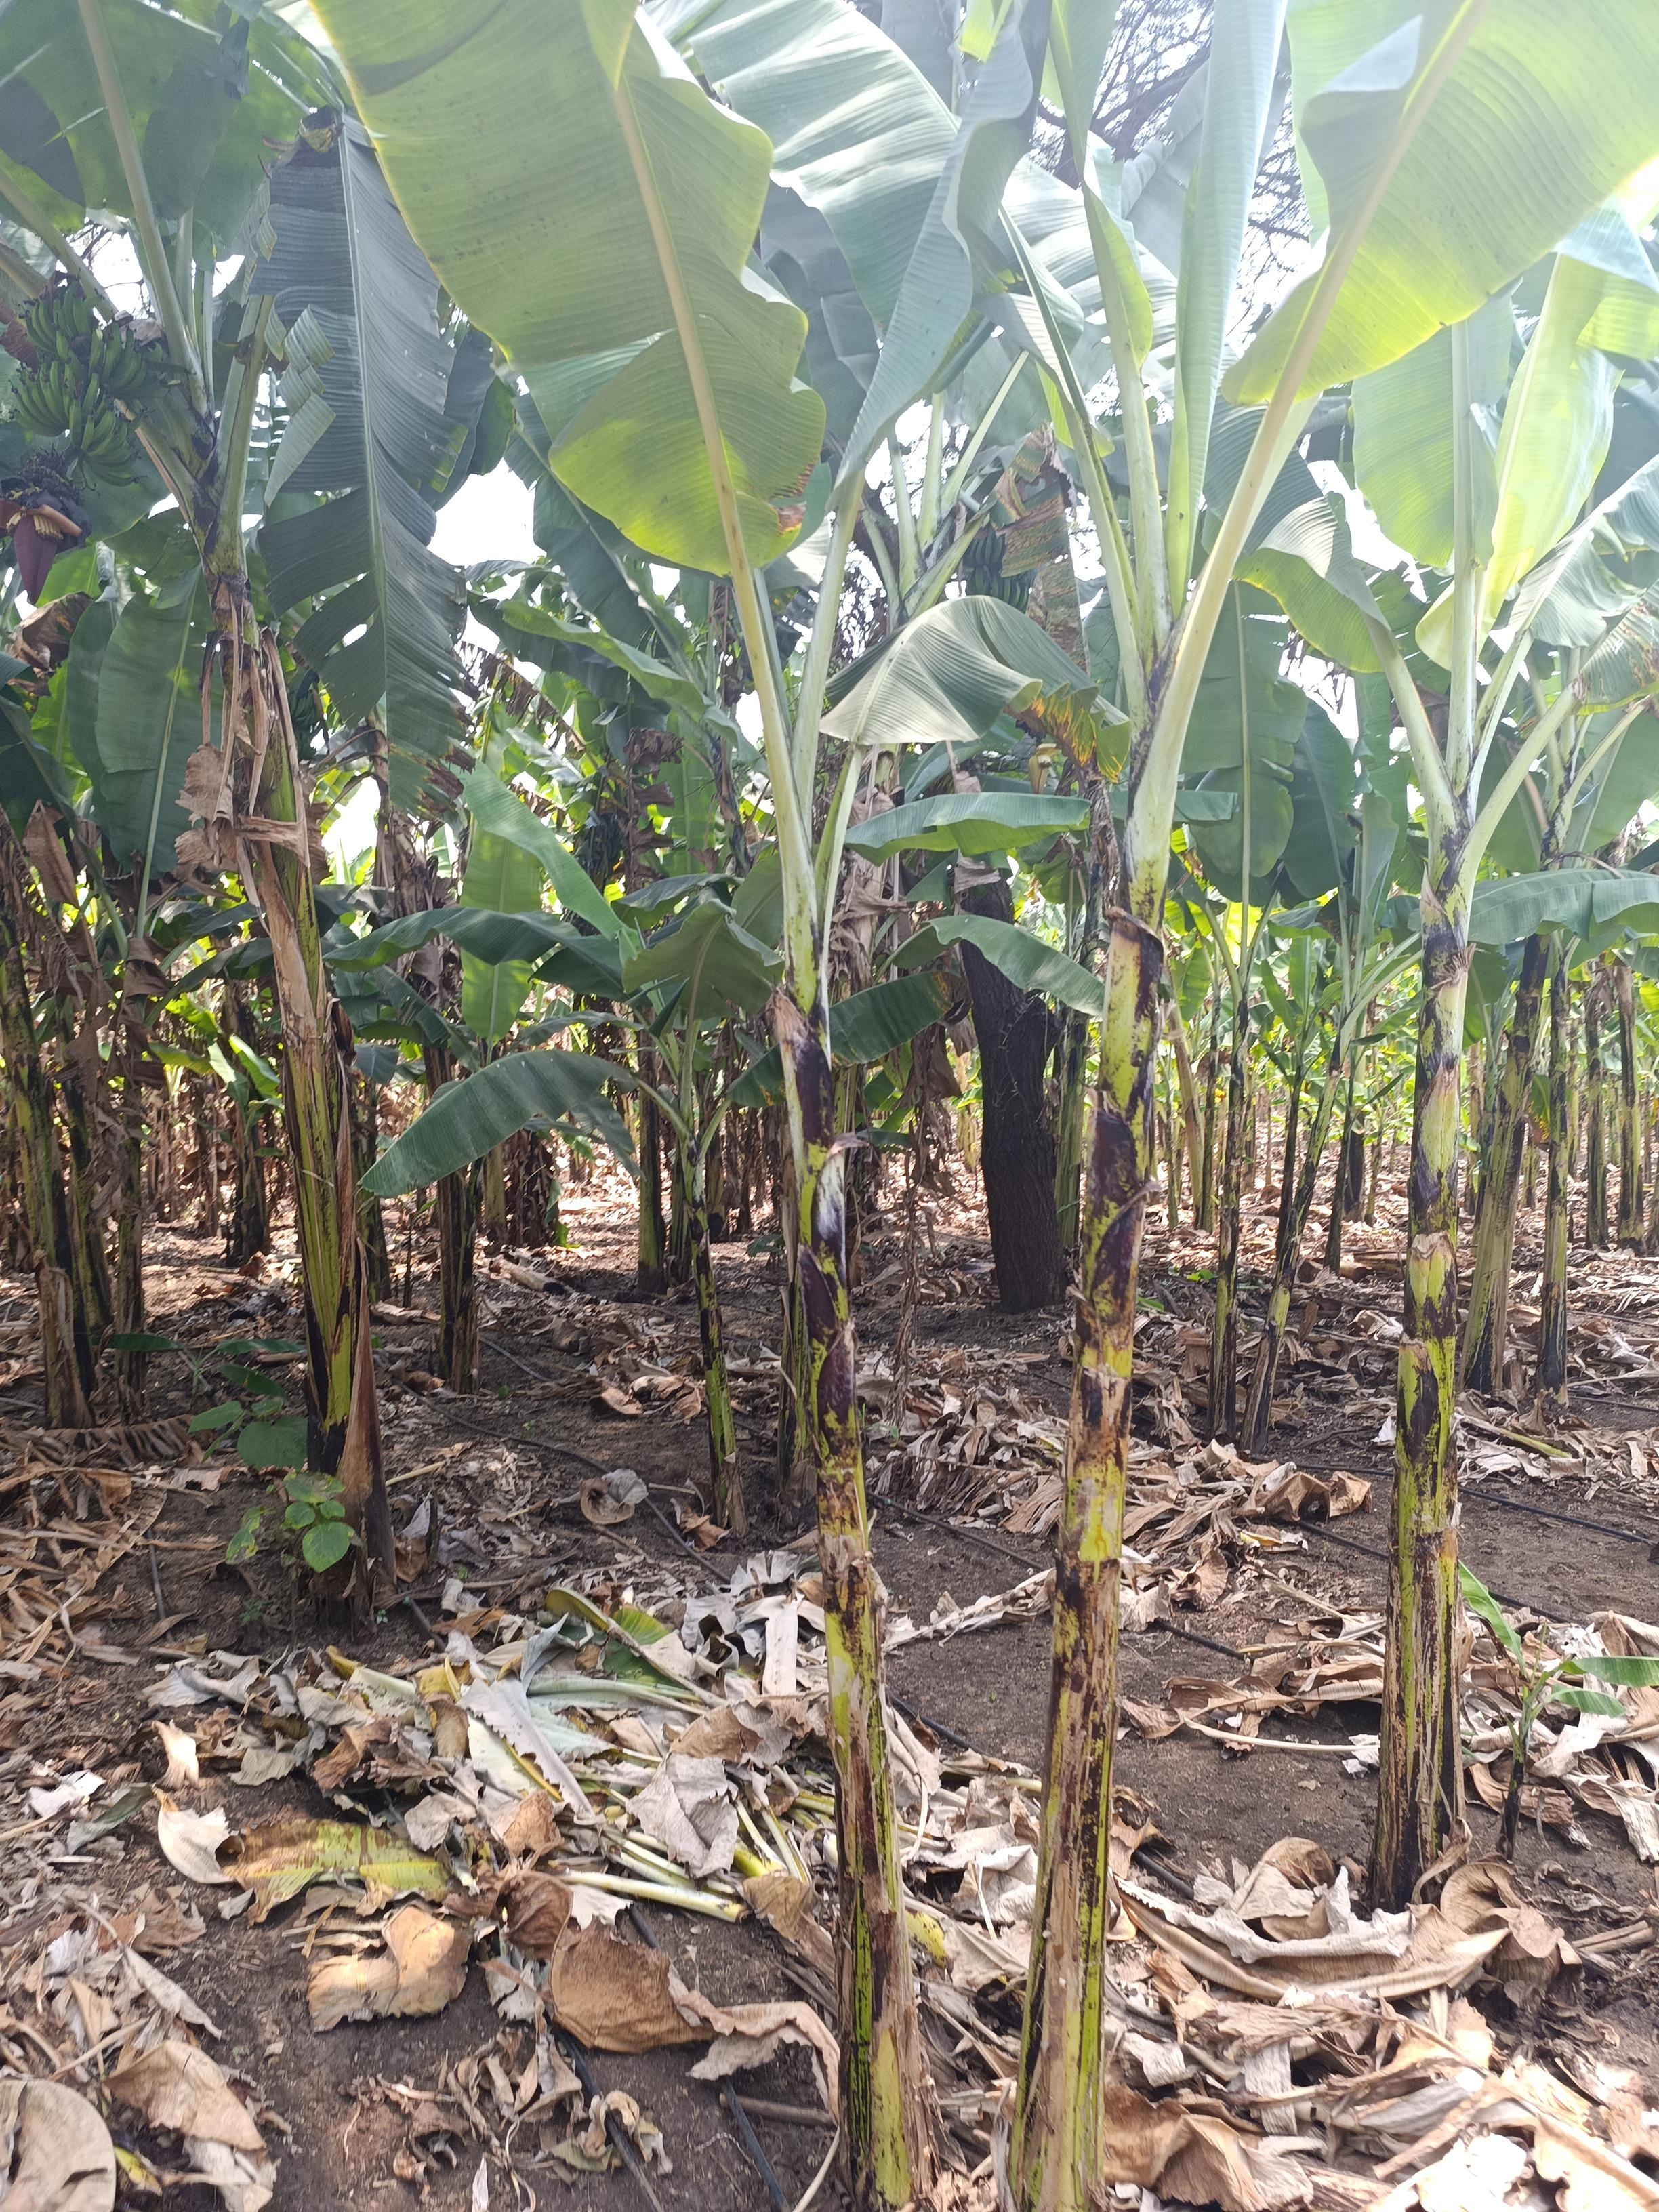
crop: banana
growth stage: vegetative
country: Tanzania
